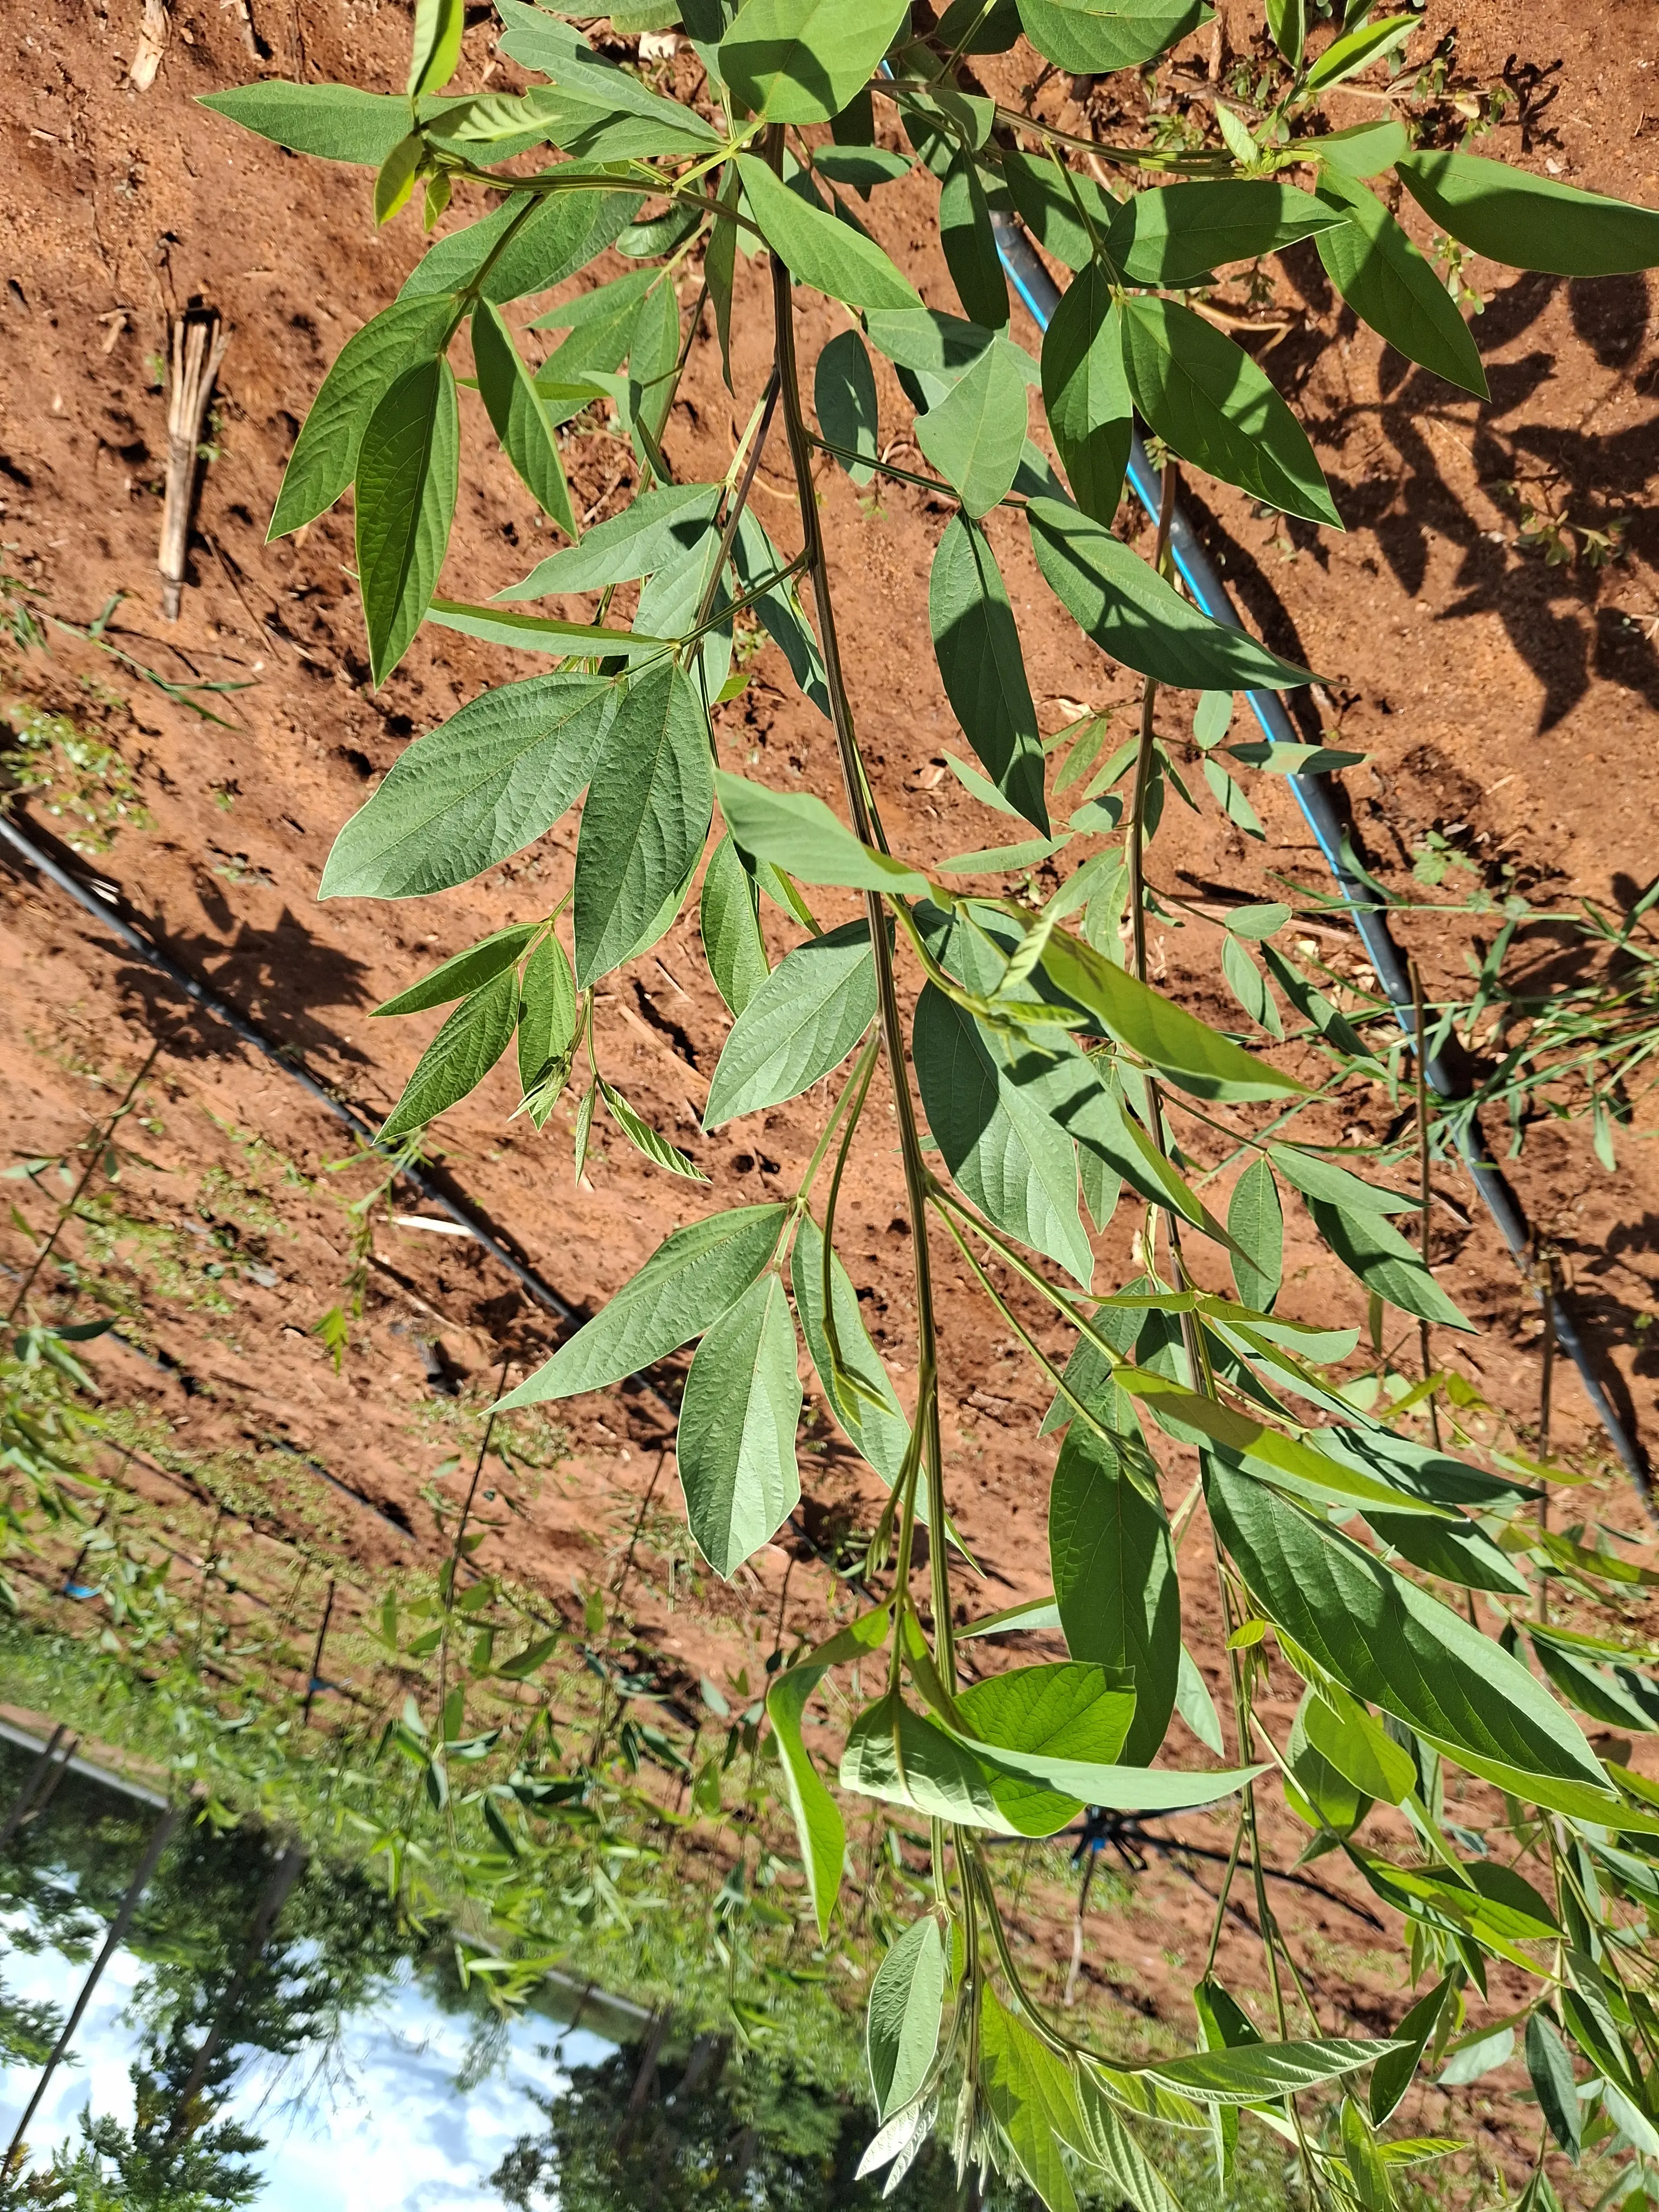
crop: pigeonpea
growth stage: vegetative
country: Kenya
